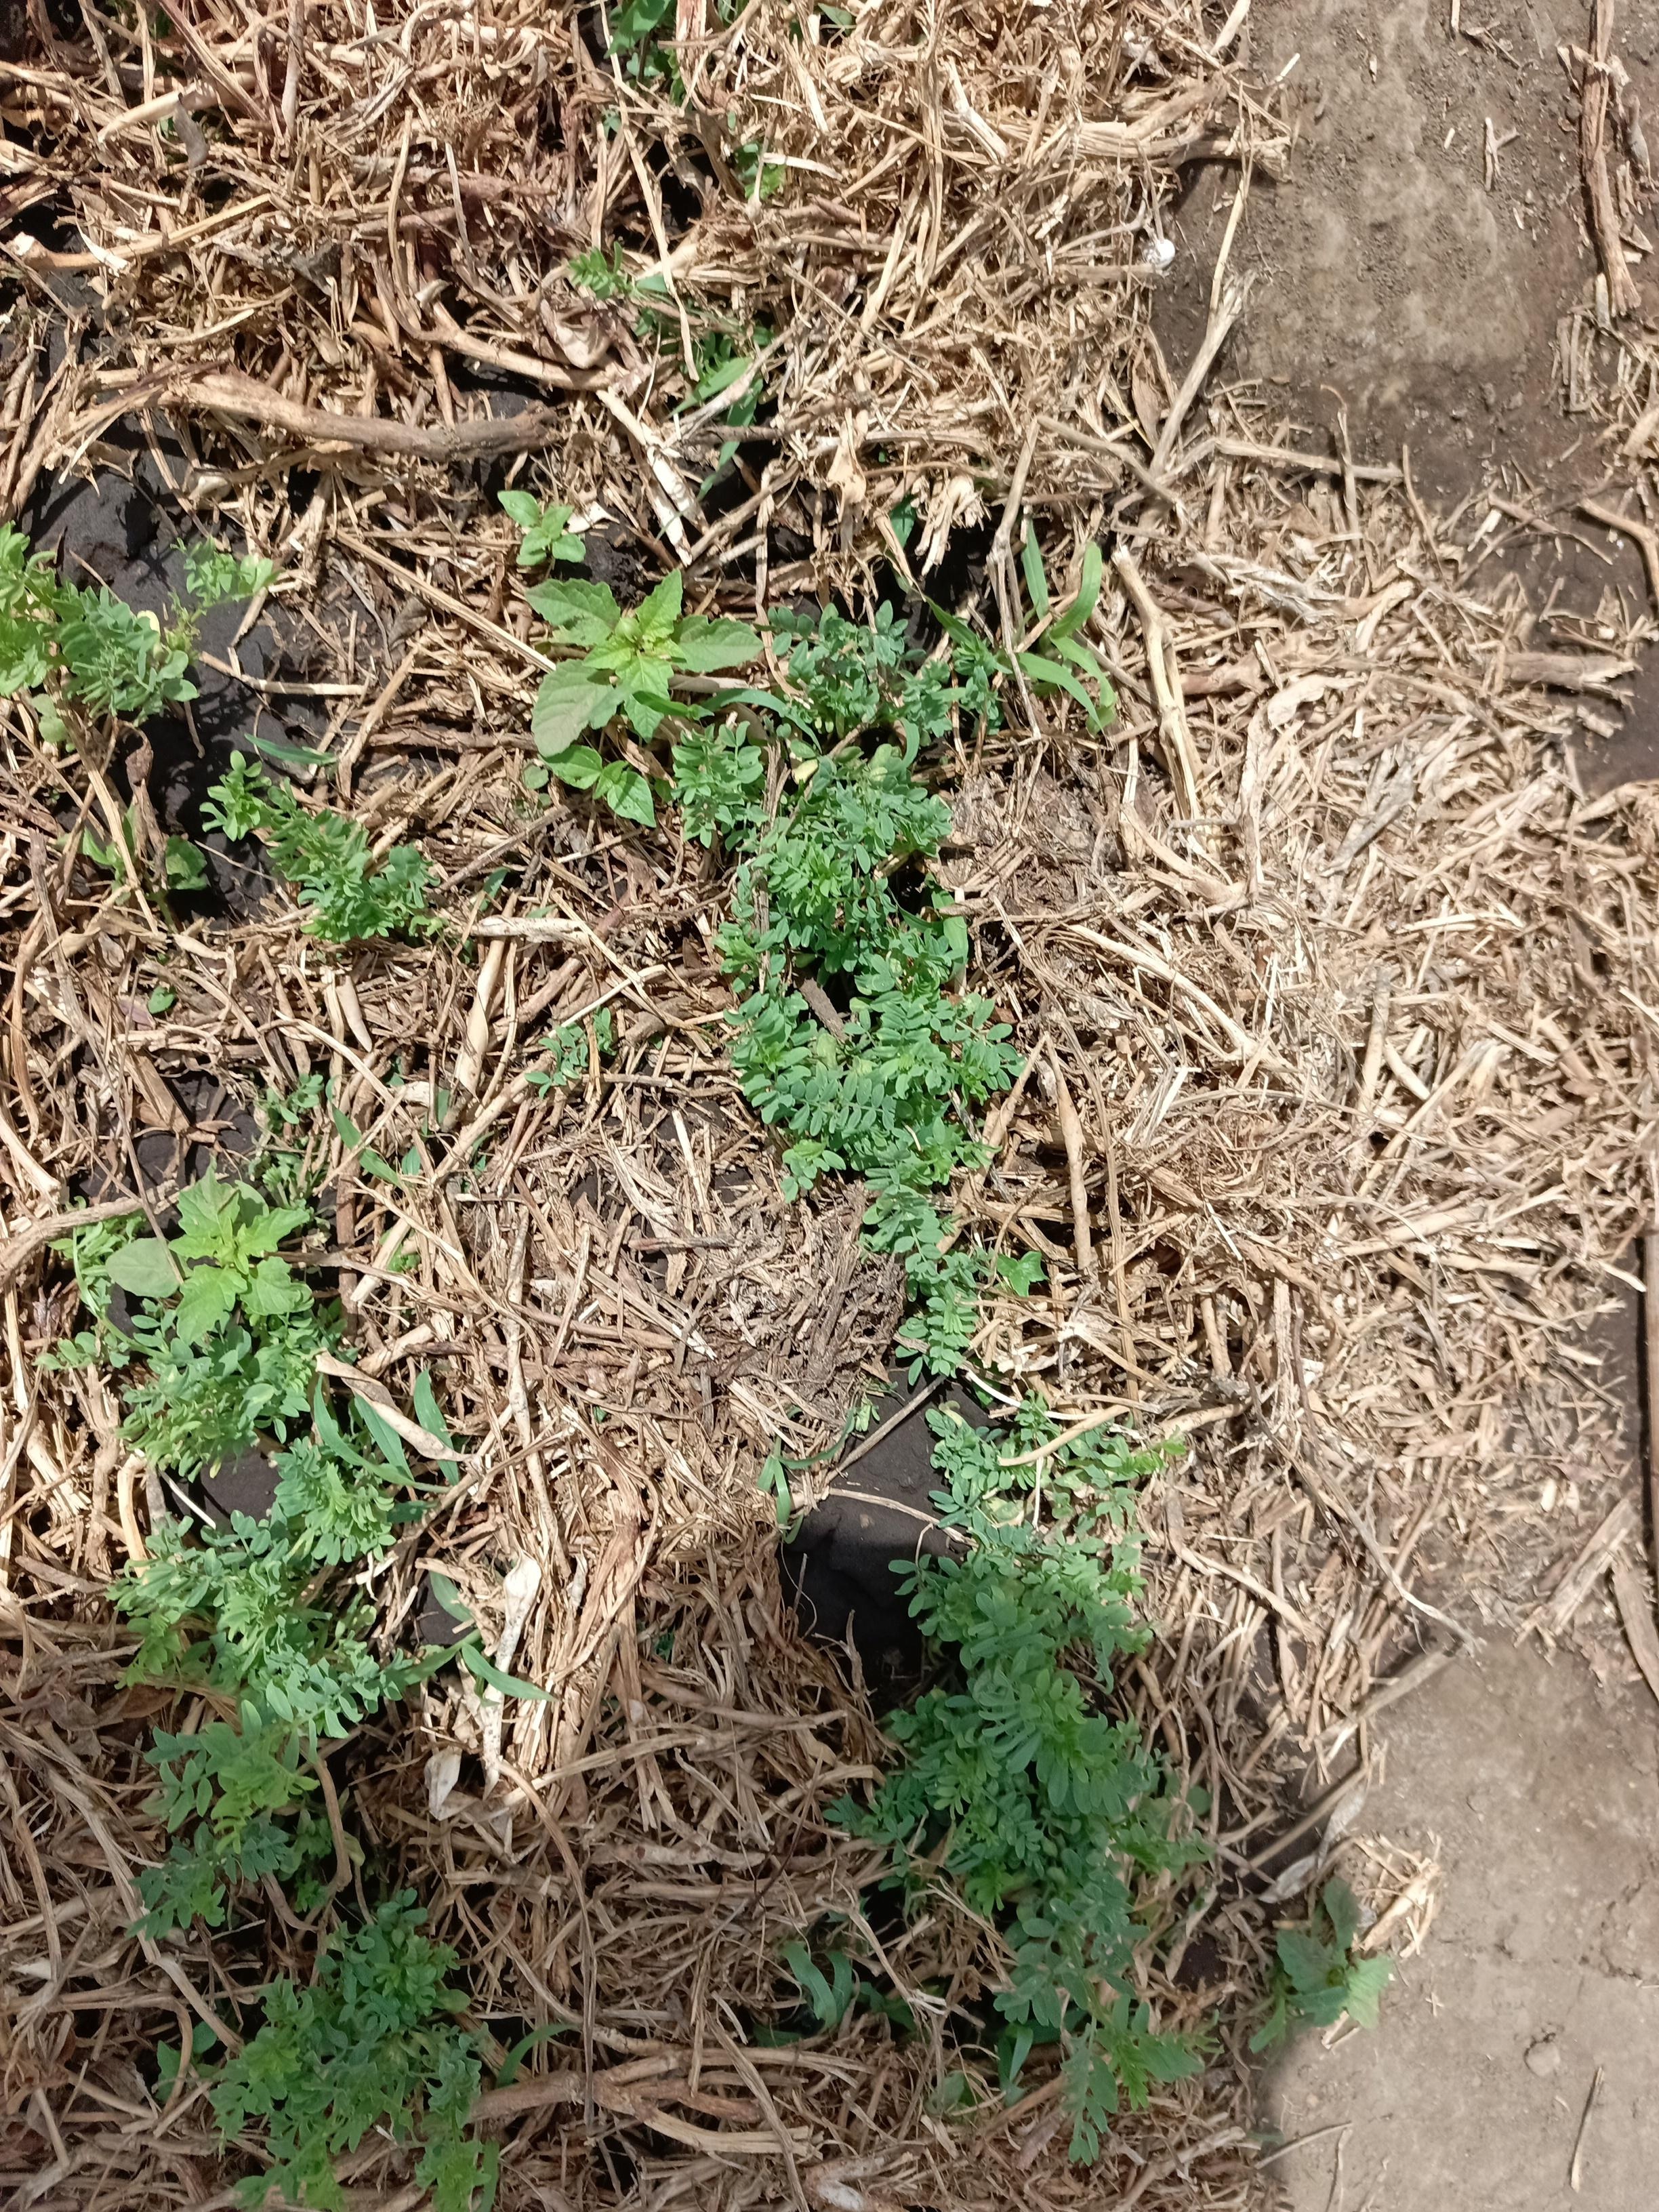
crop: lentil
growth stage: vegetative
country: Tanzania
